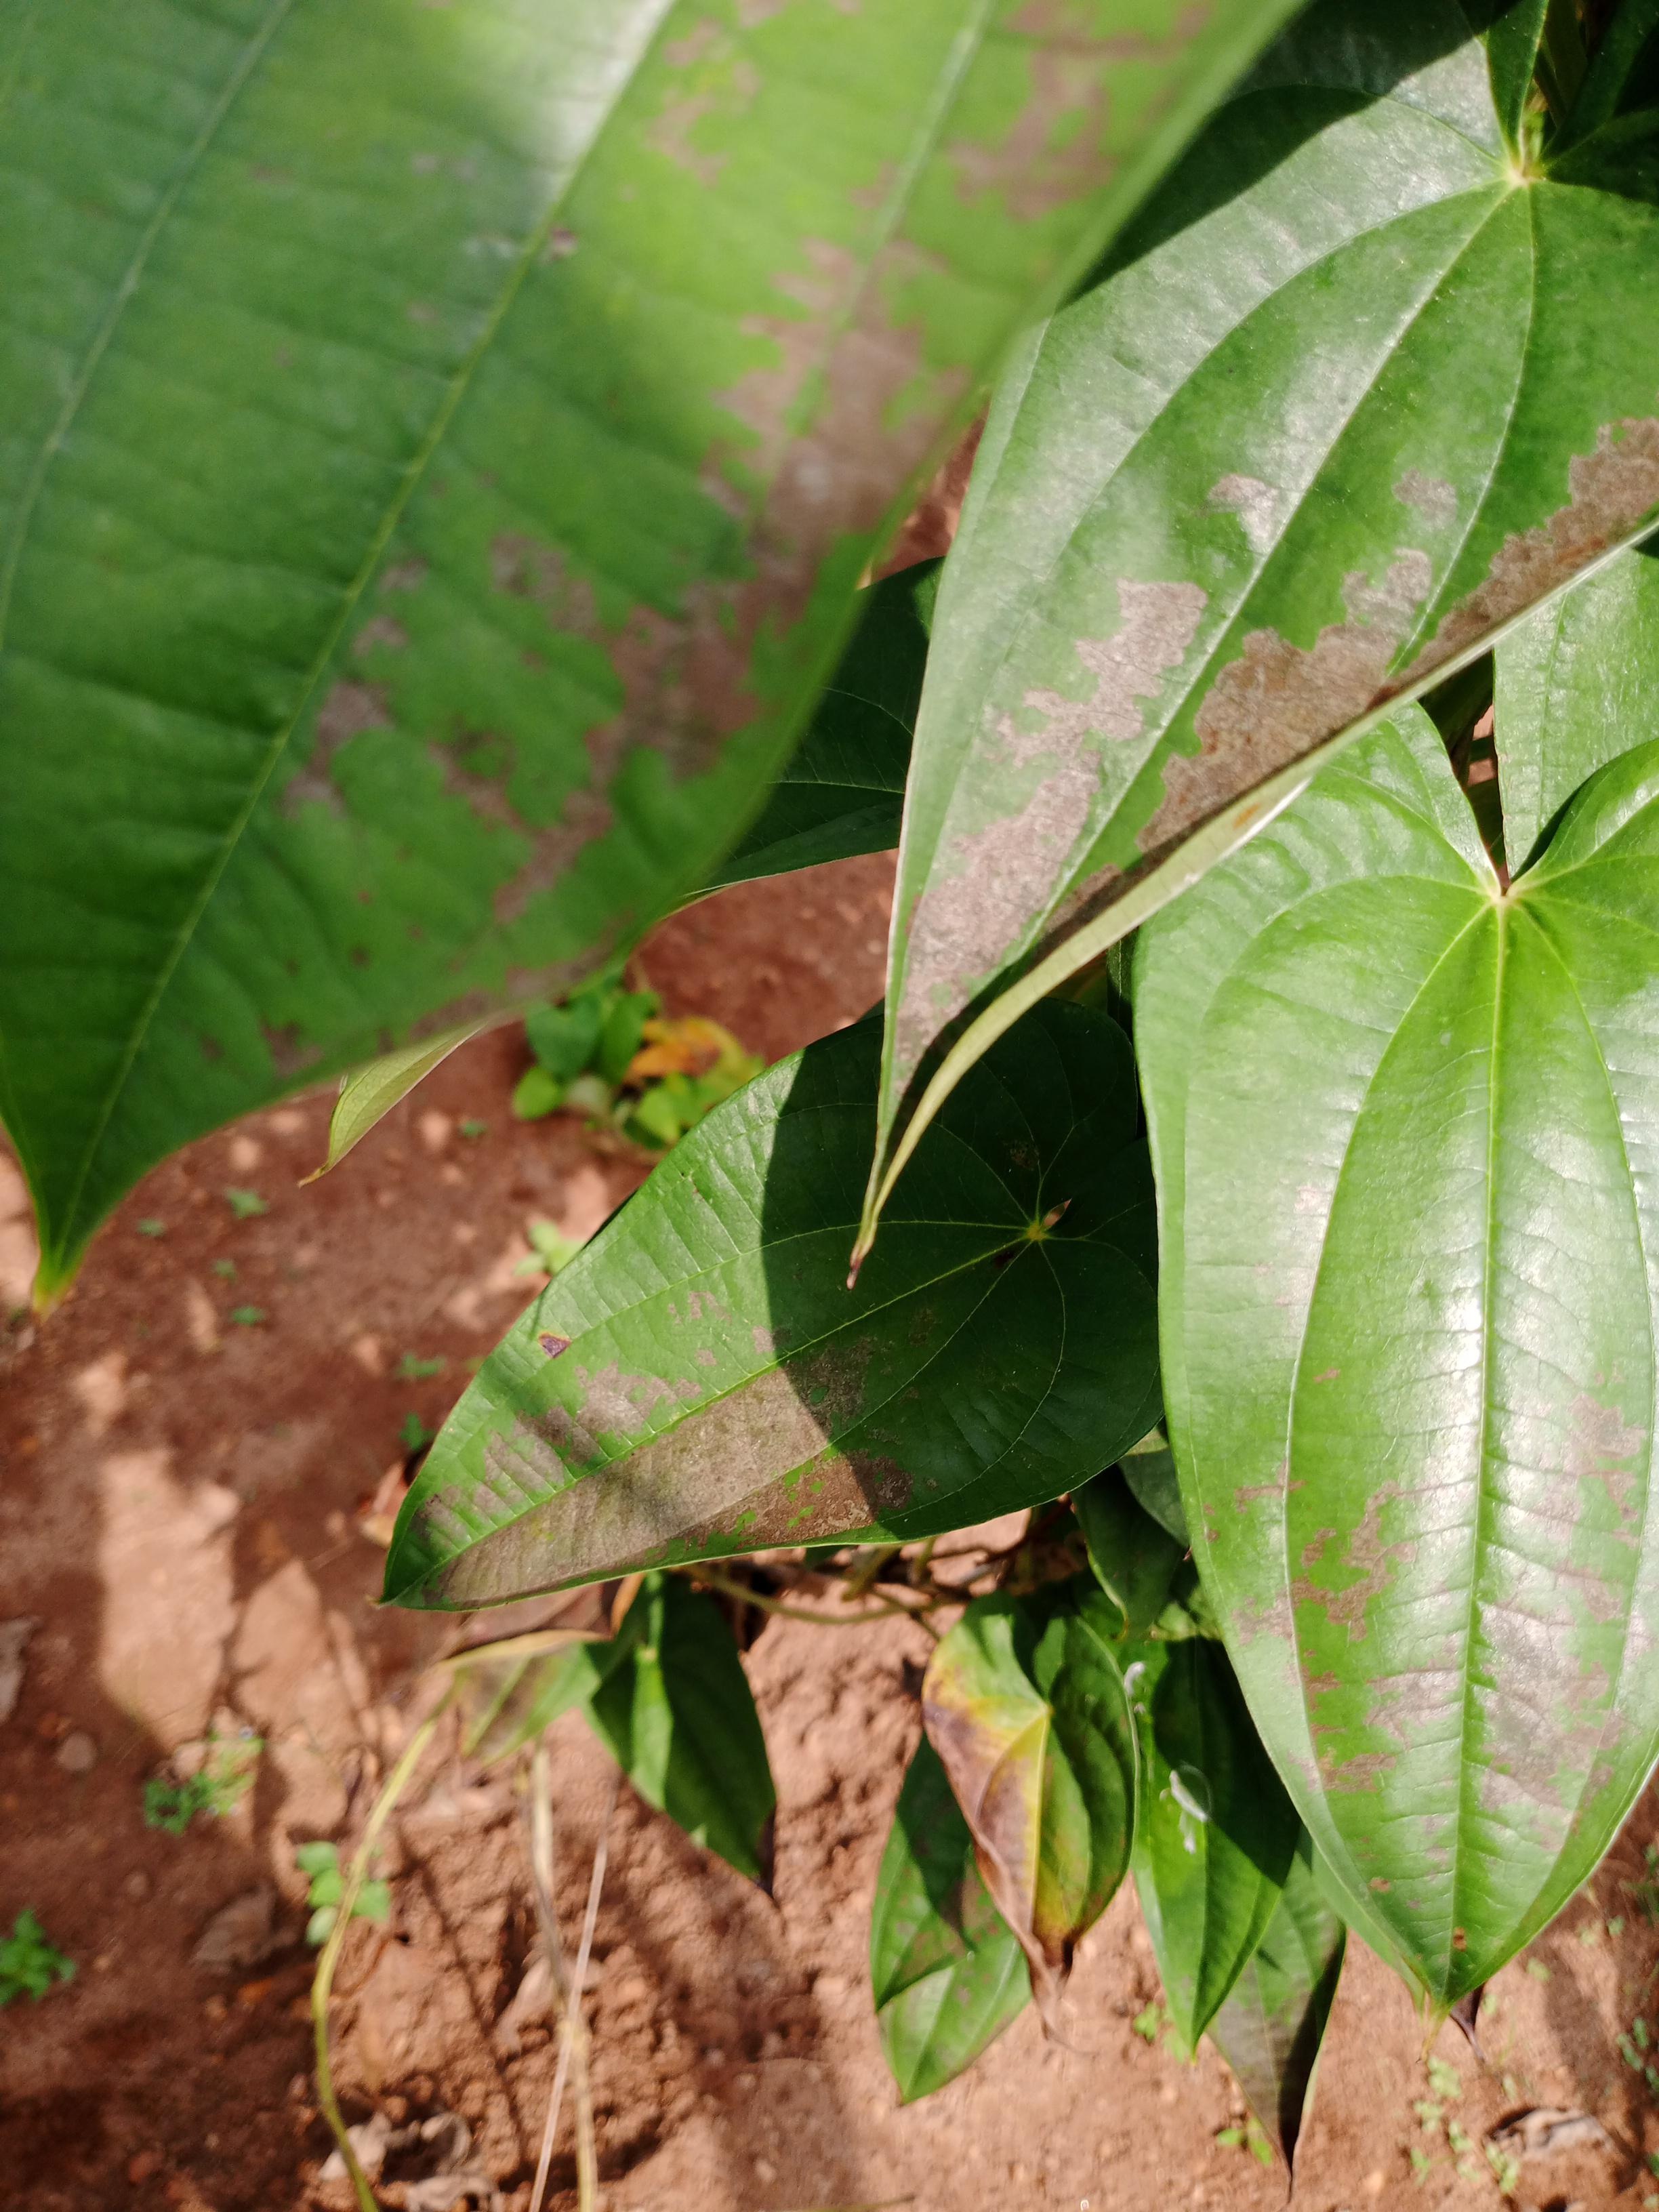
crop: yam
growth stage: vegetative
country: Nigeria
